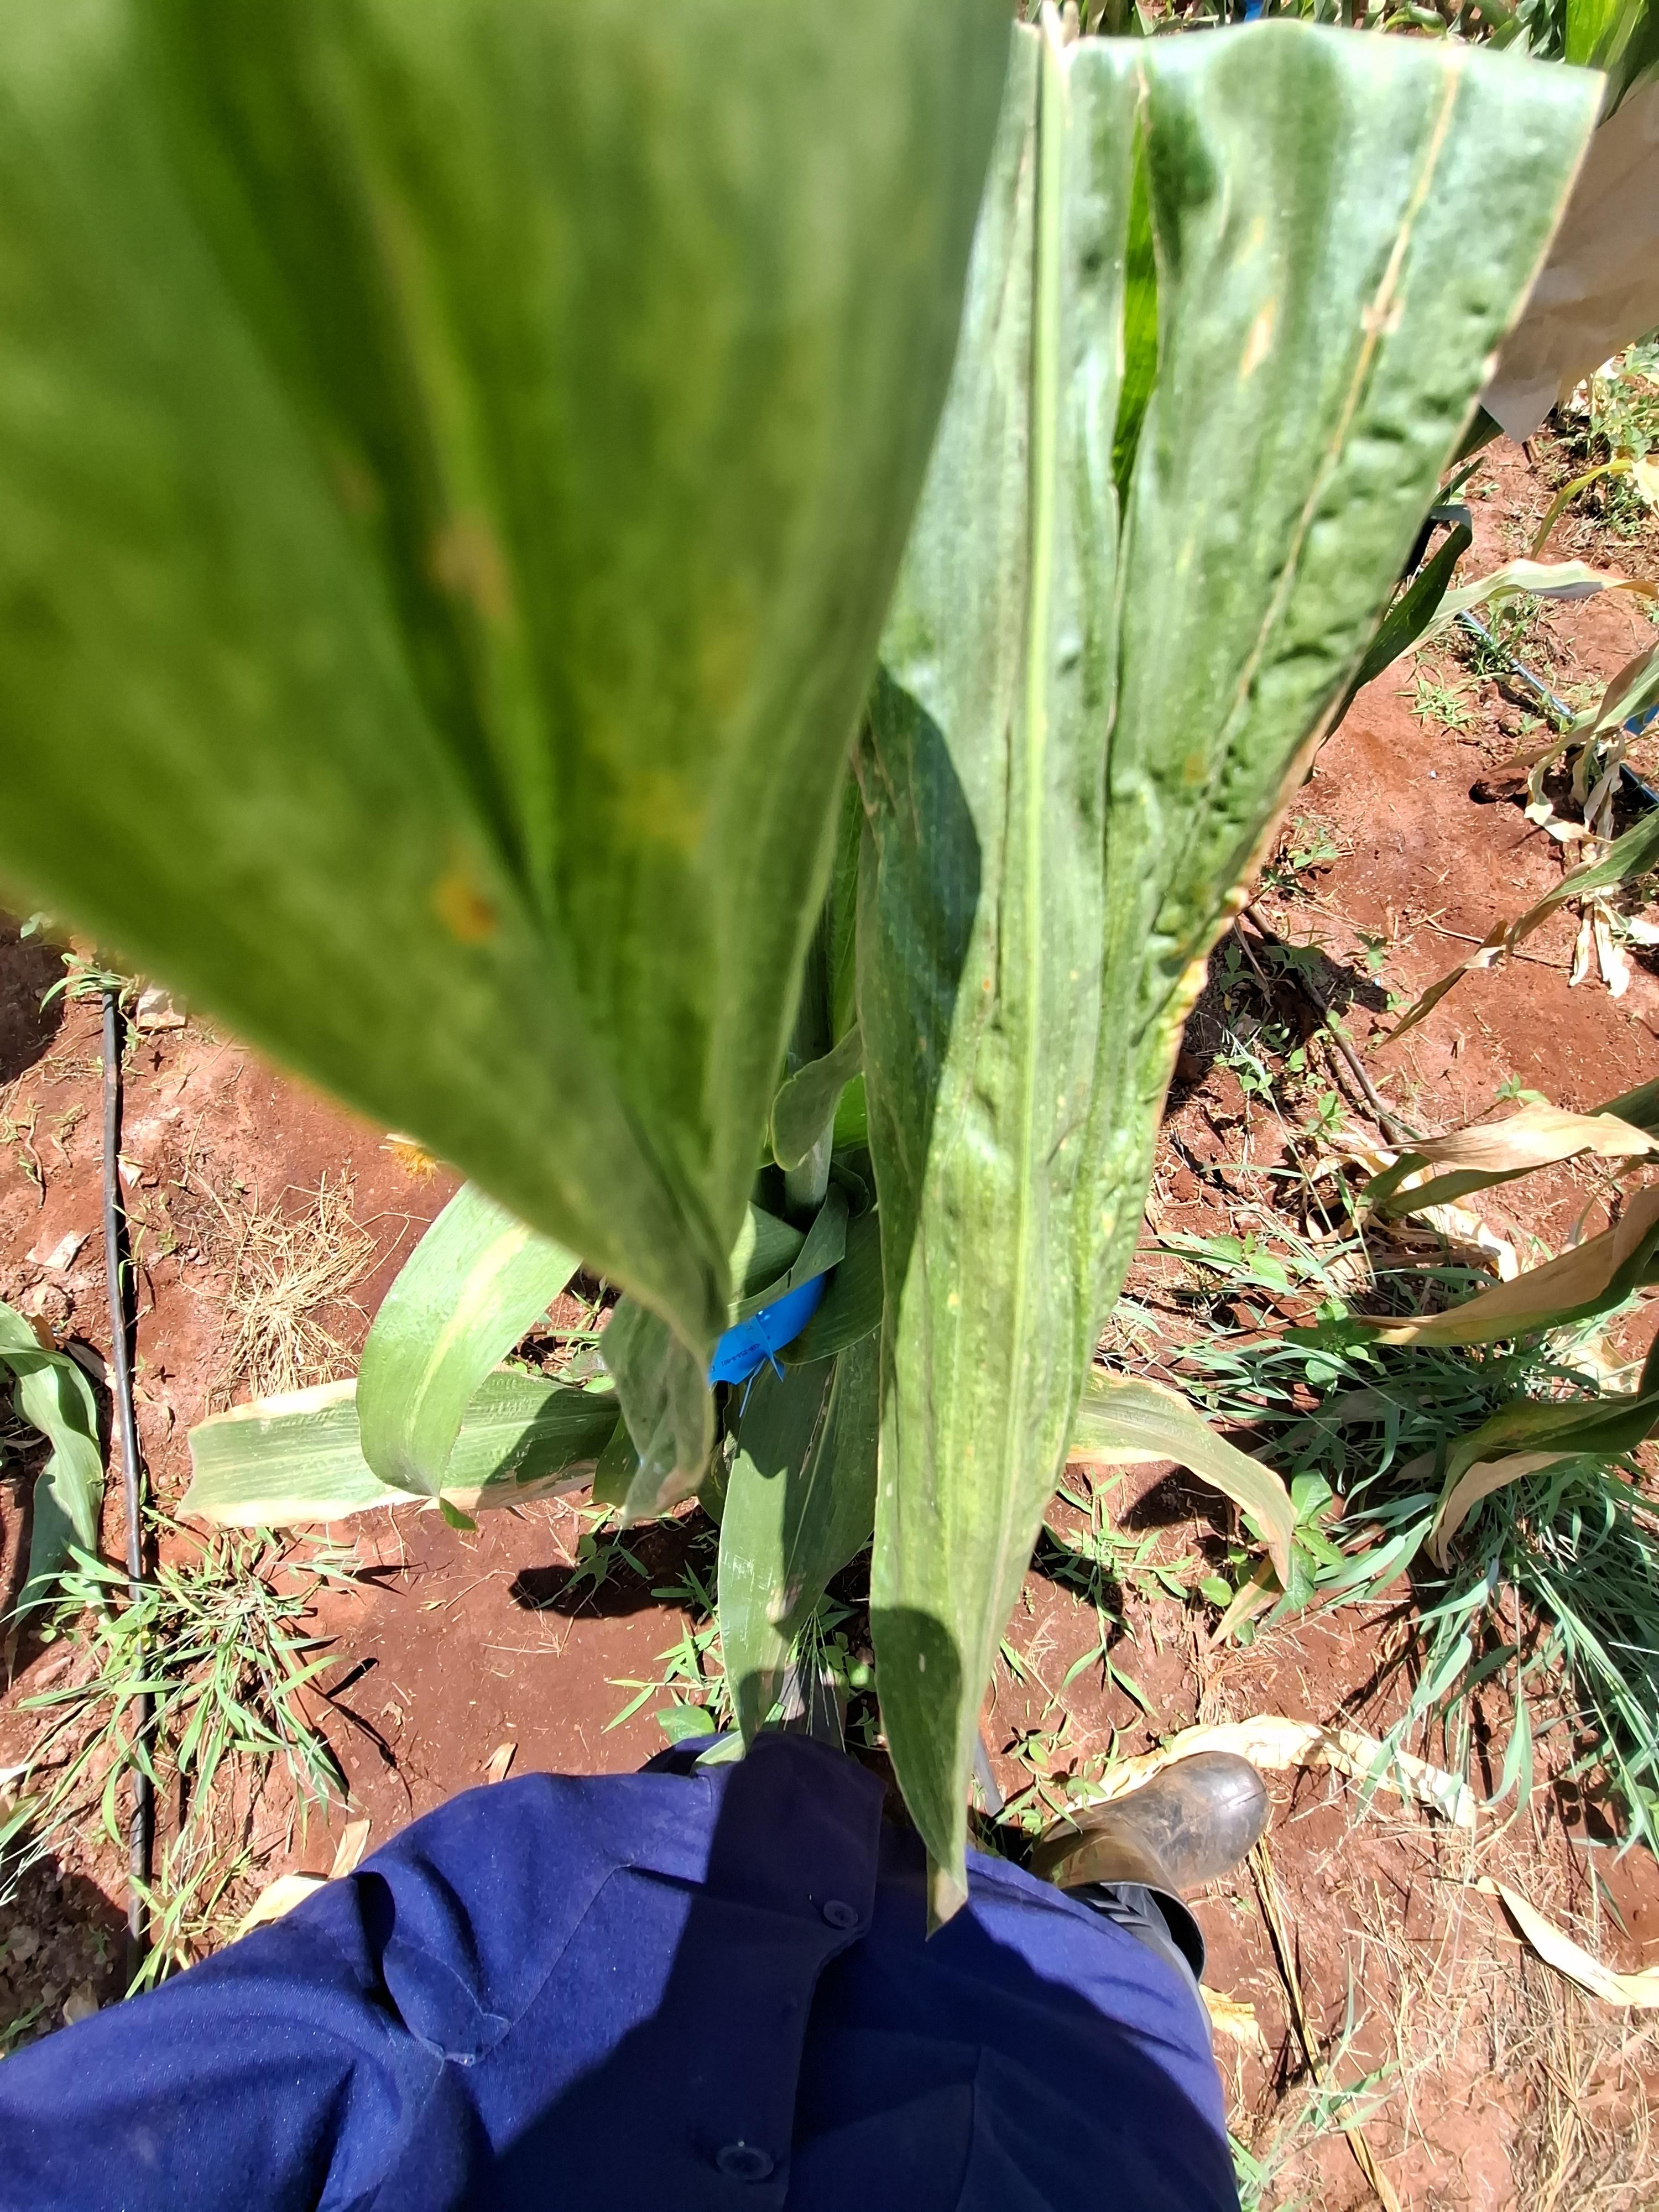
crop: maize
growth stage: flowering
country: Kenya
